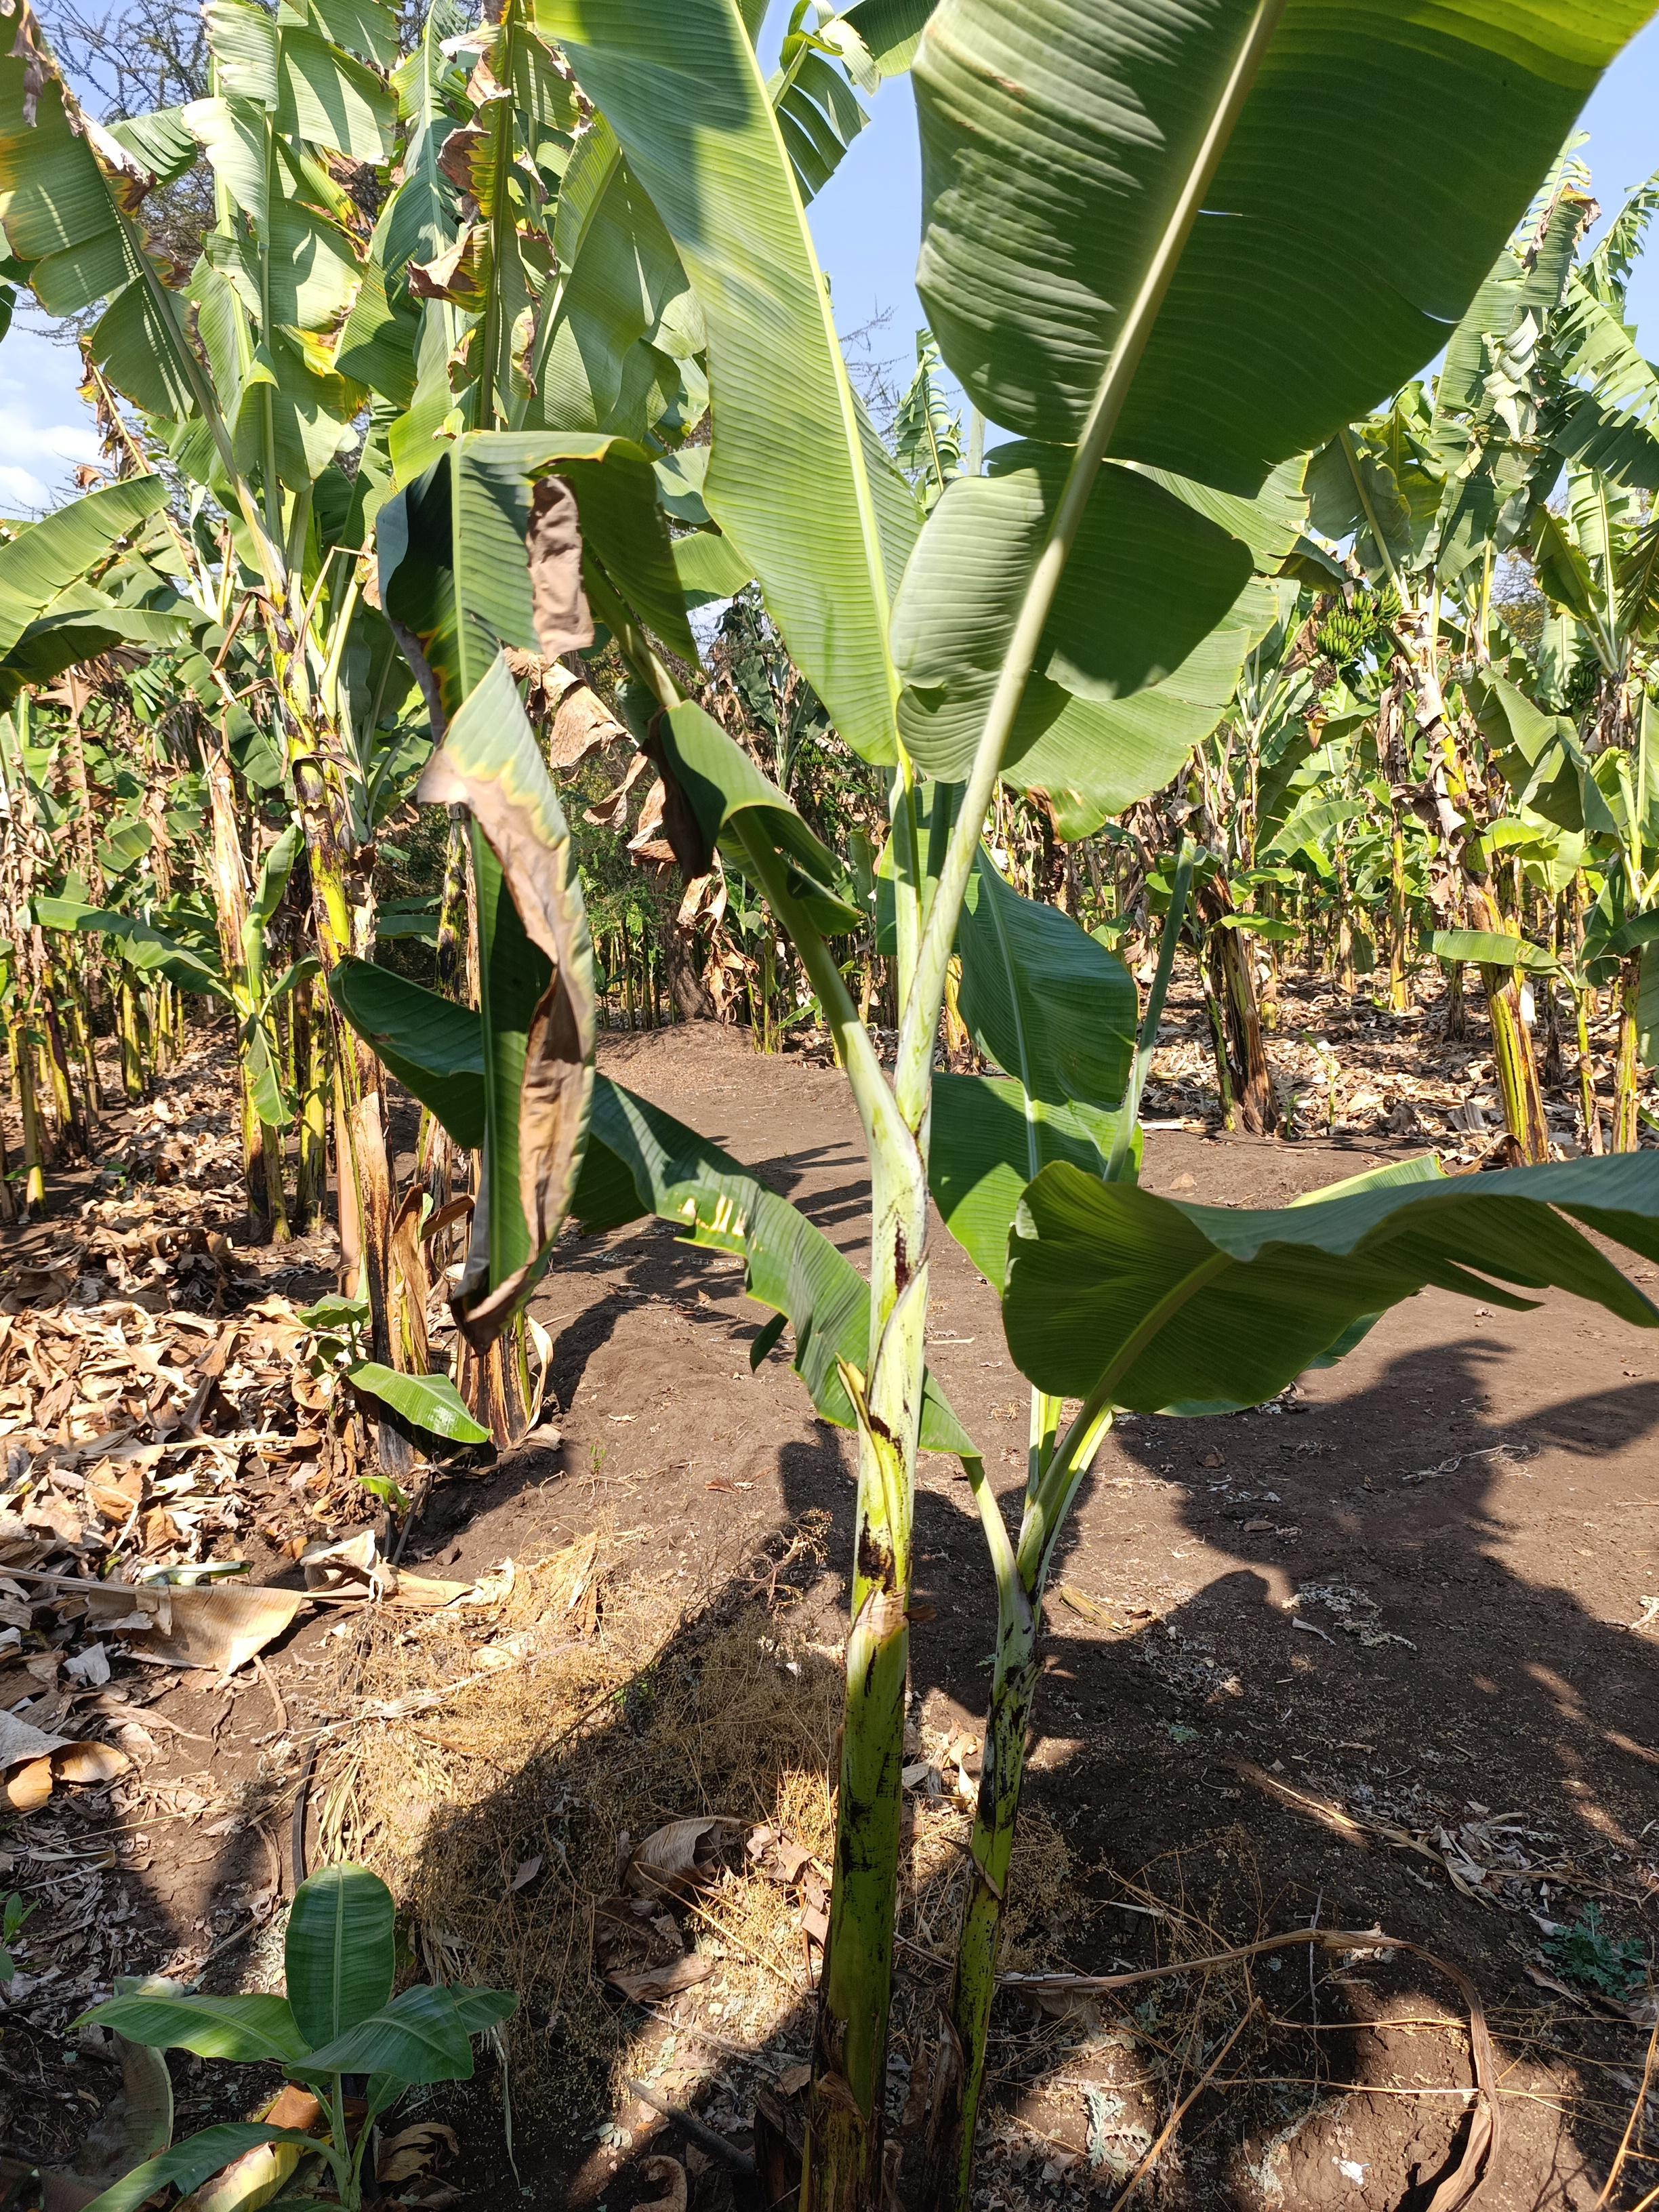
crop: banana
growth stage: vegetative
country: Tanzania
